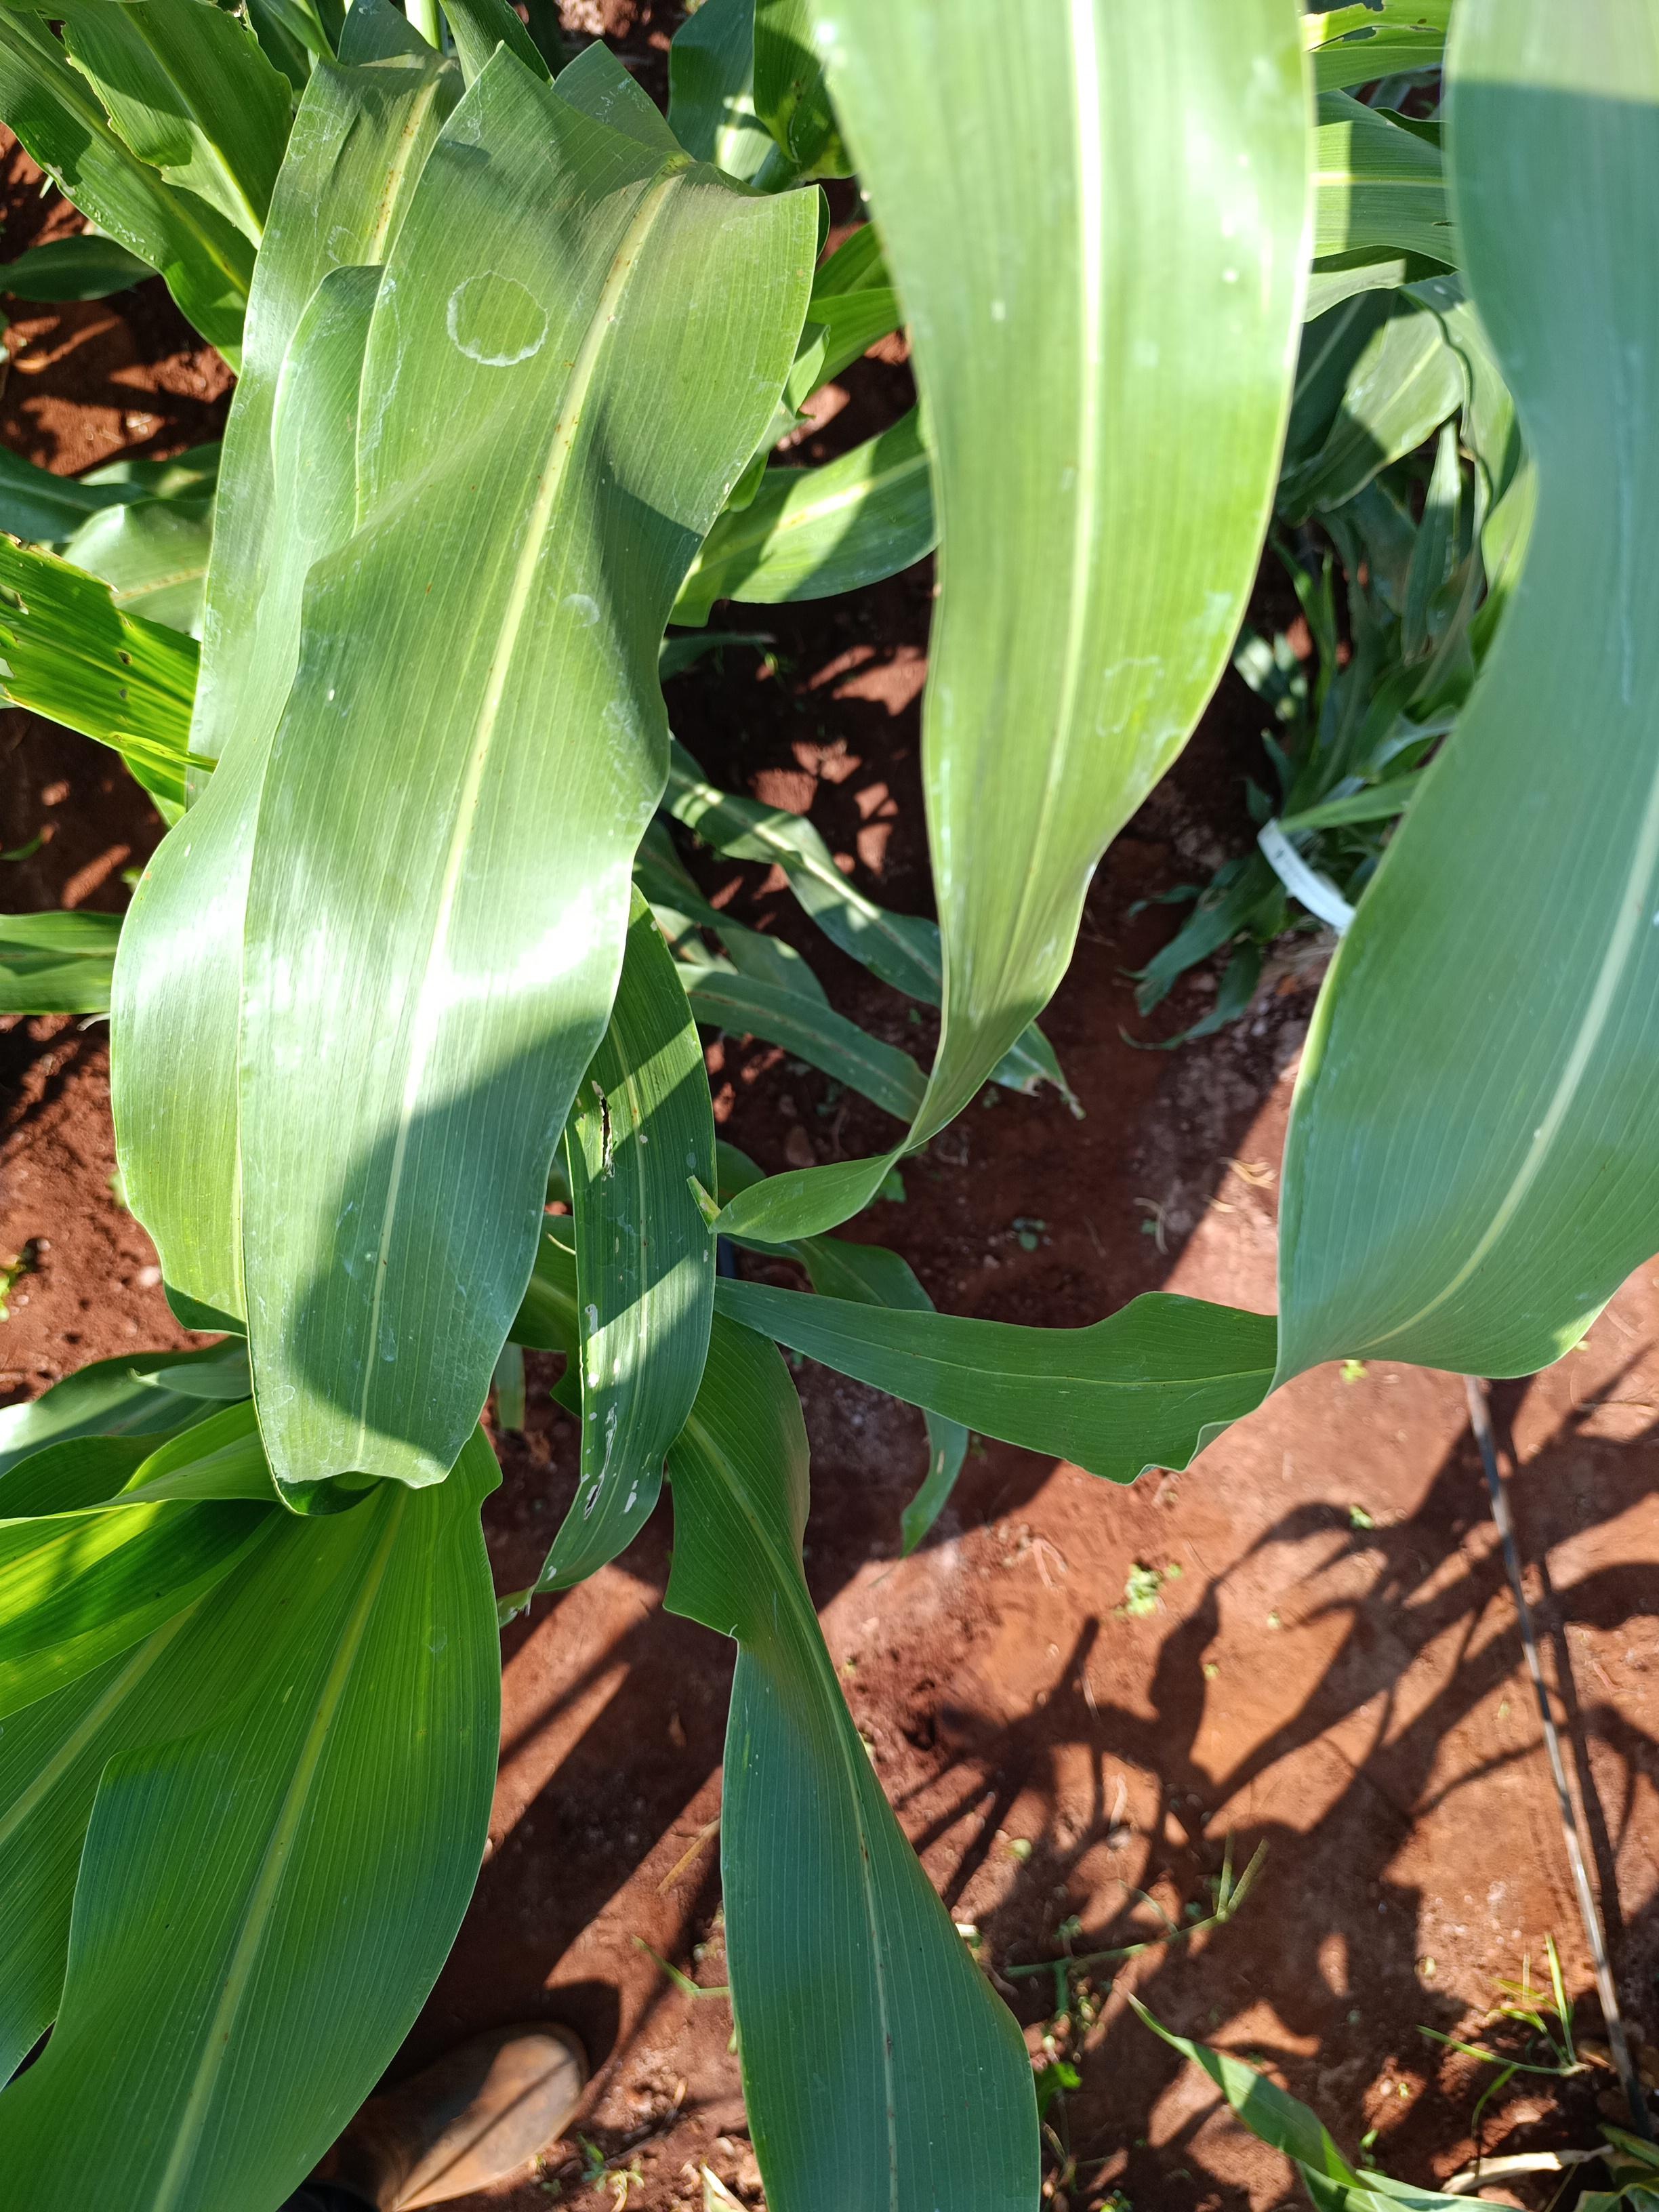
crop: sorghum
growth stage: heading tuber
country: Kenya
